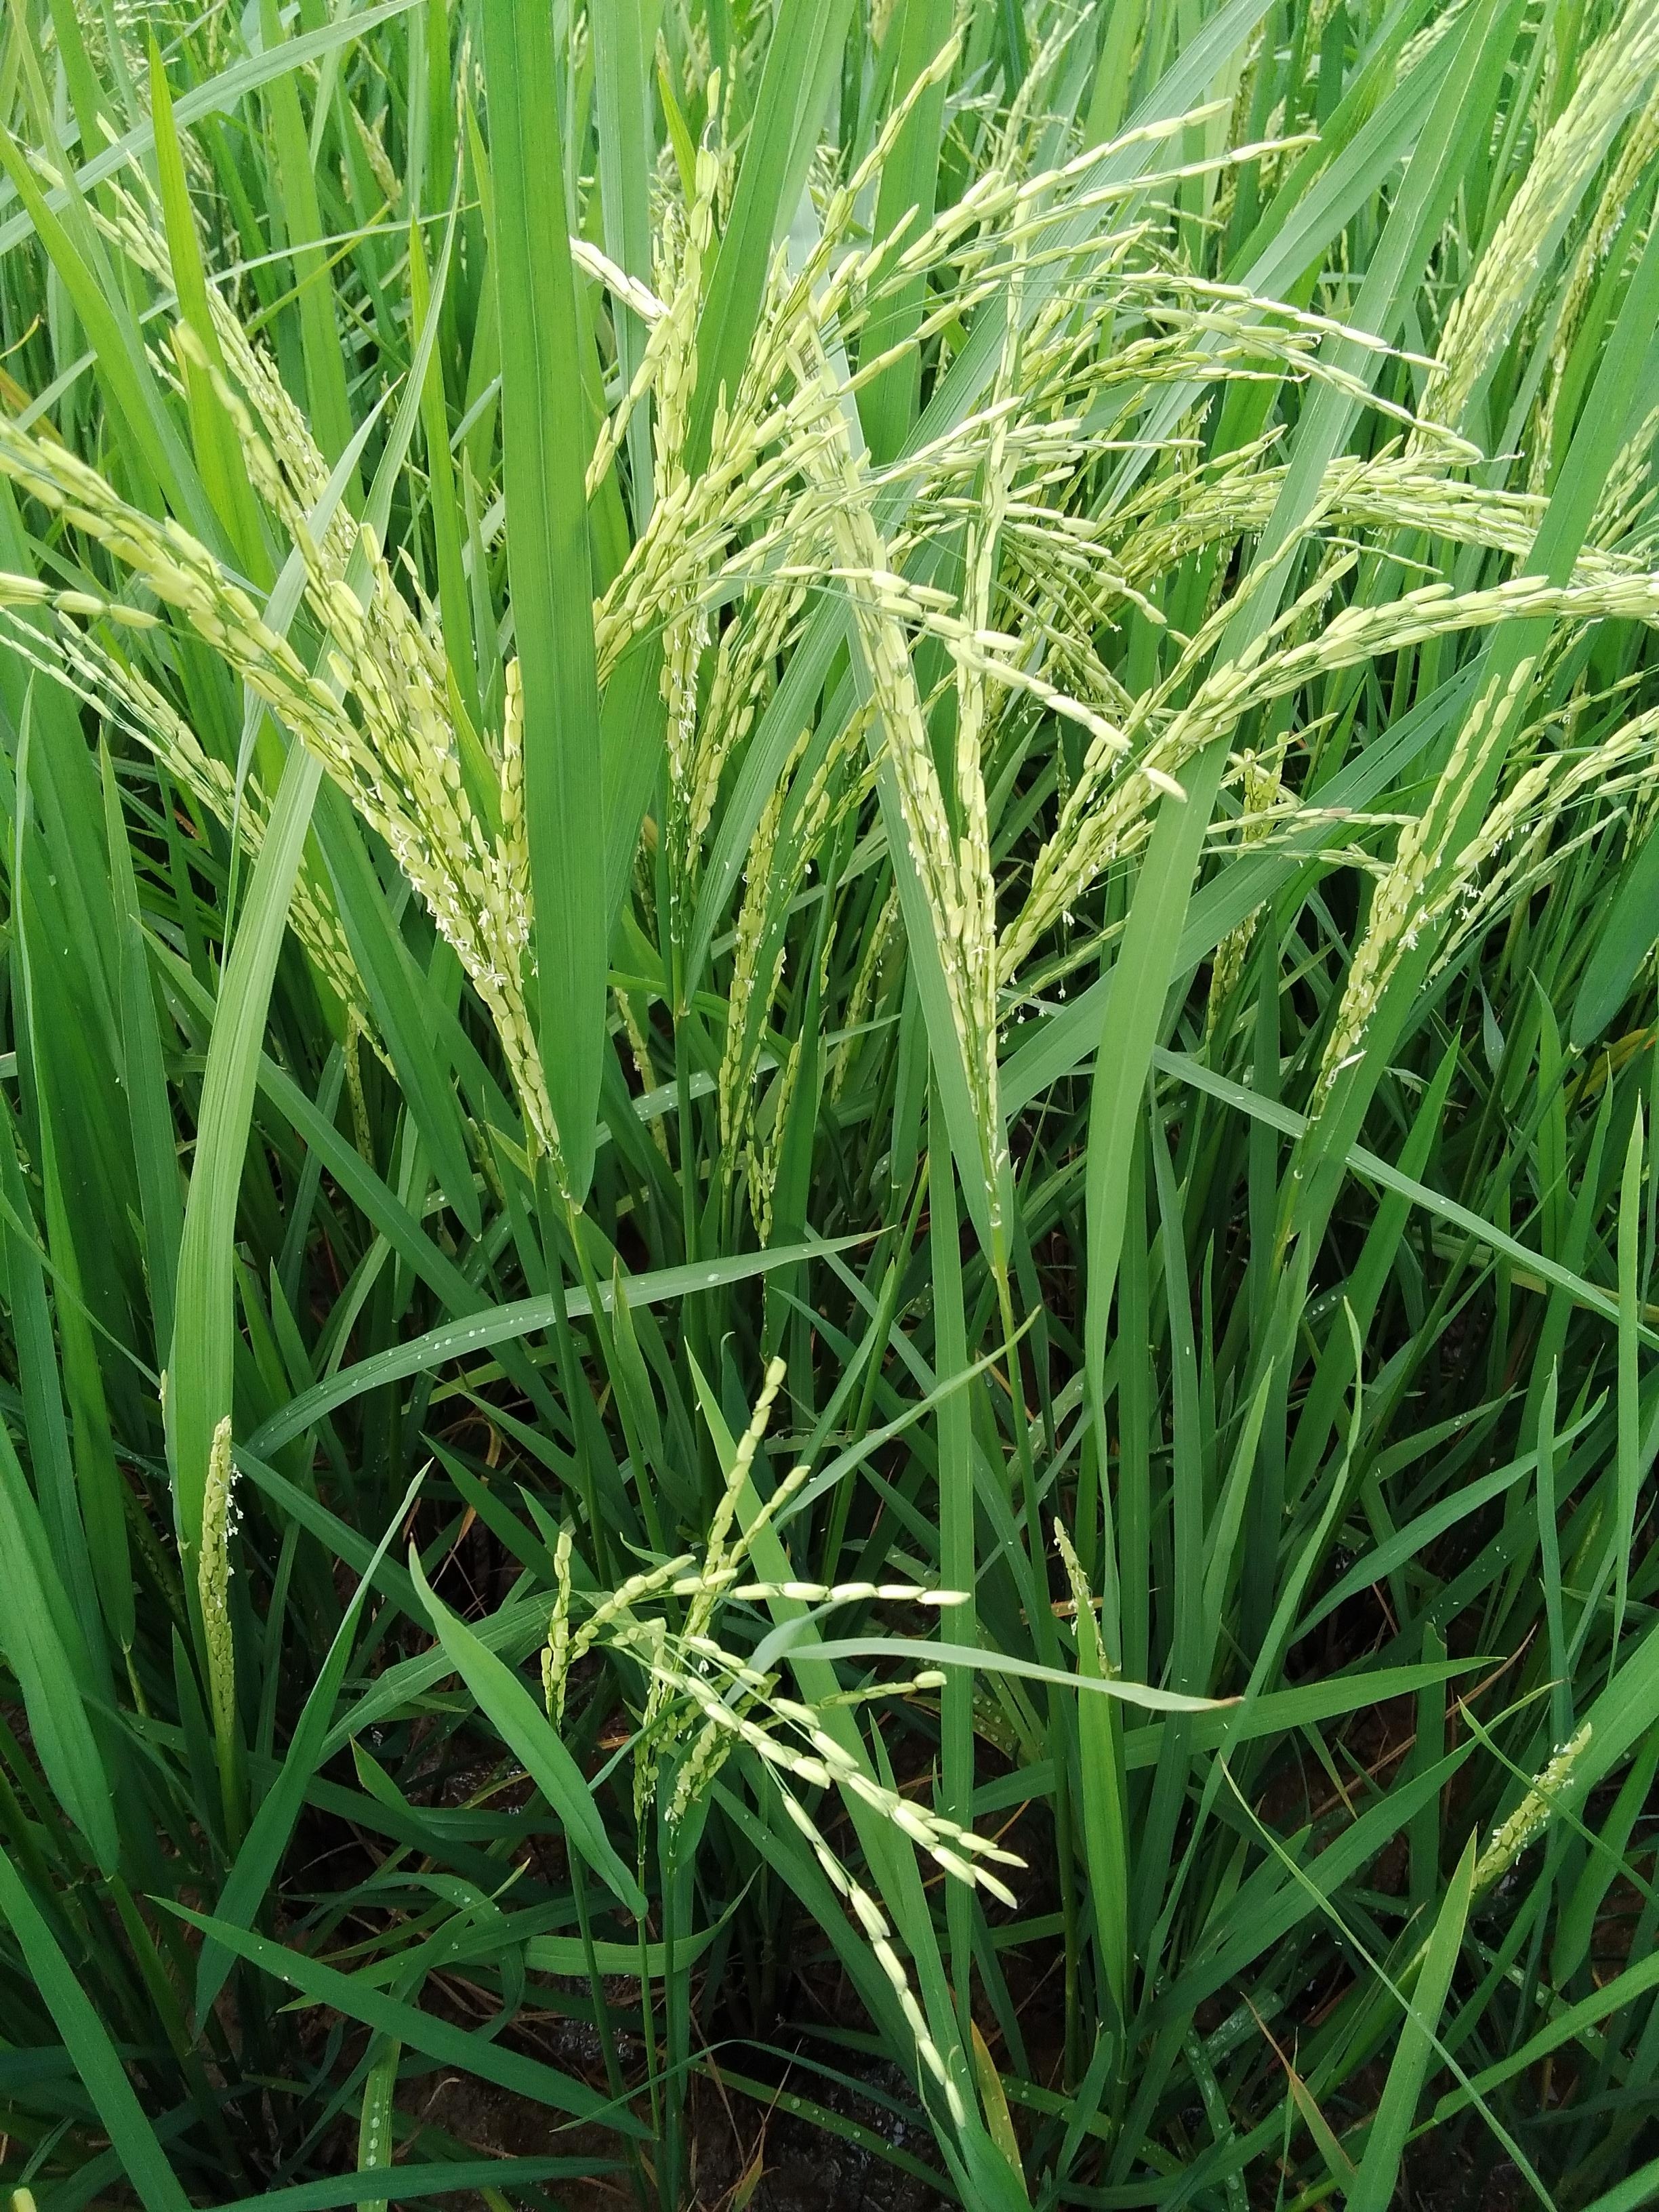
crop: rice
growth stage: flowering
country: Nigeria
